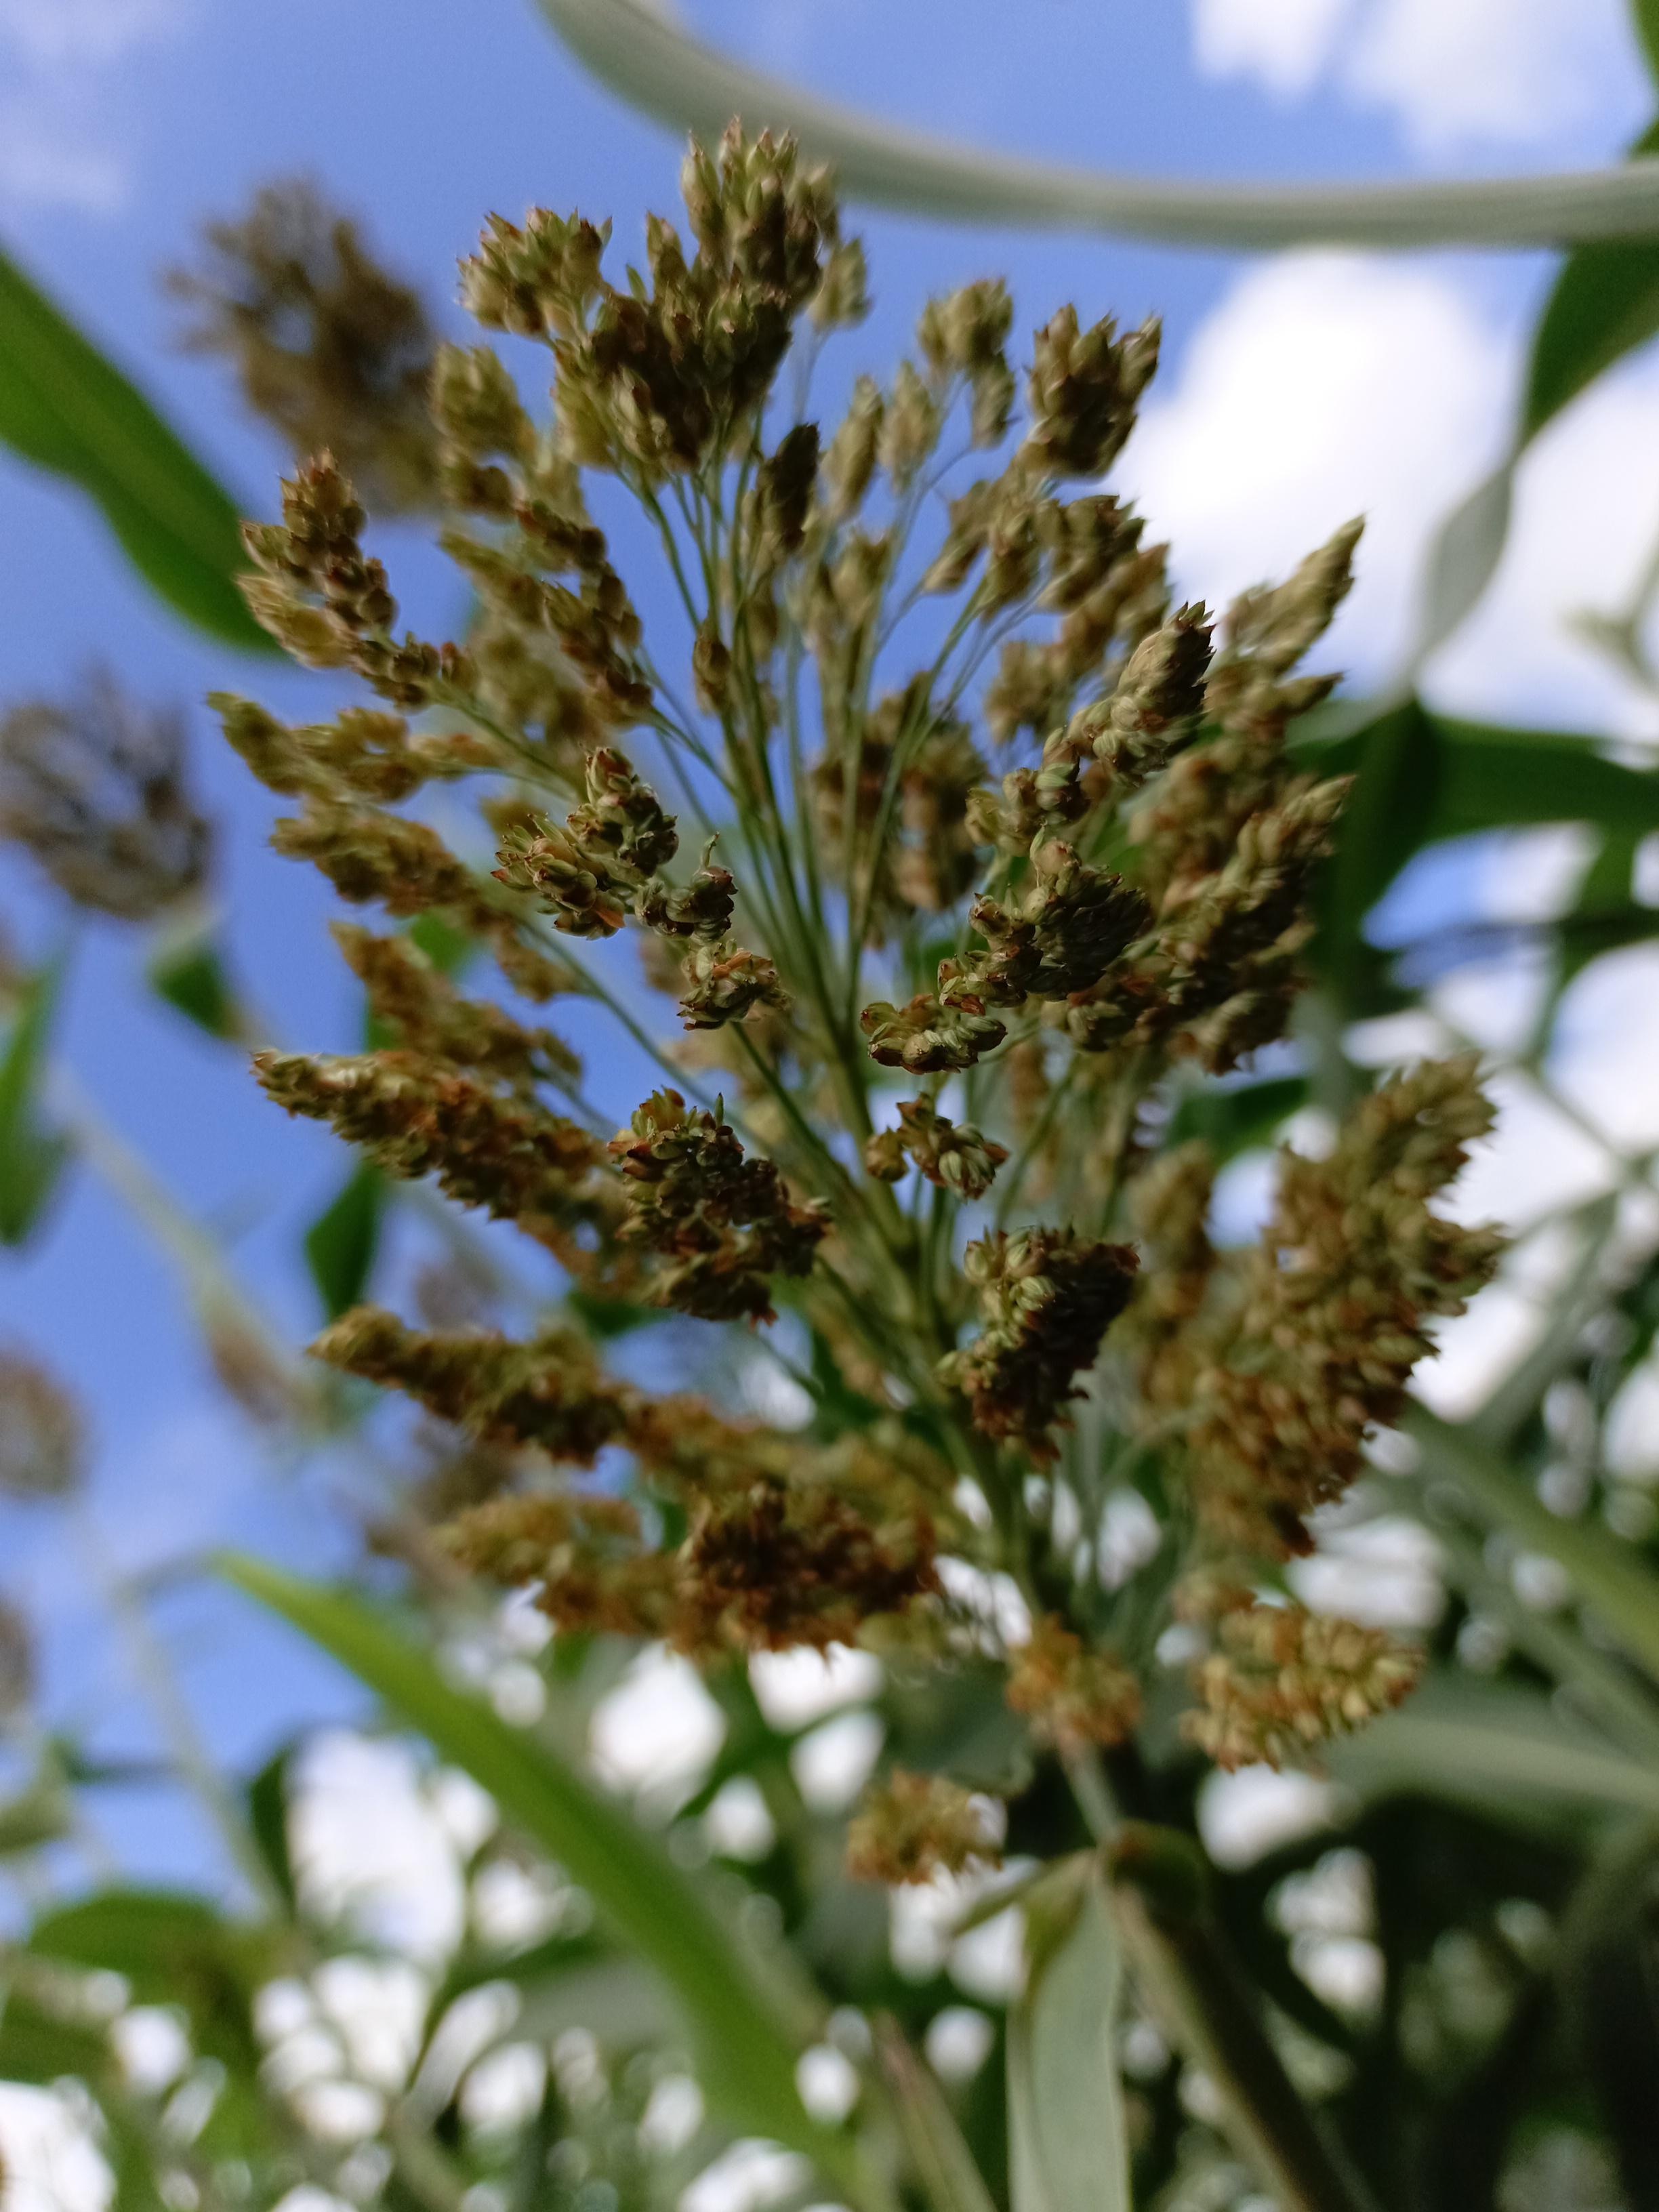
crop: sorghum
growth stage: filling grain
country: Tanzania
